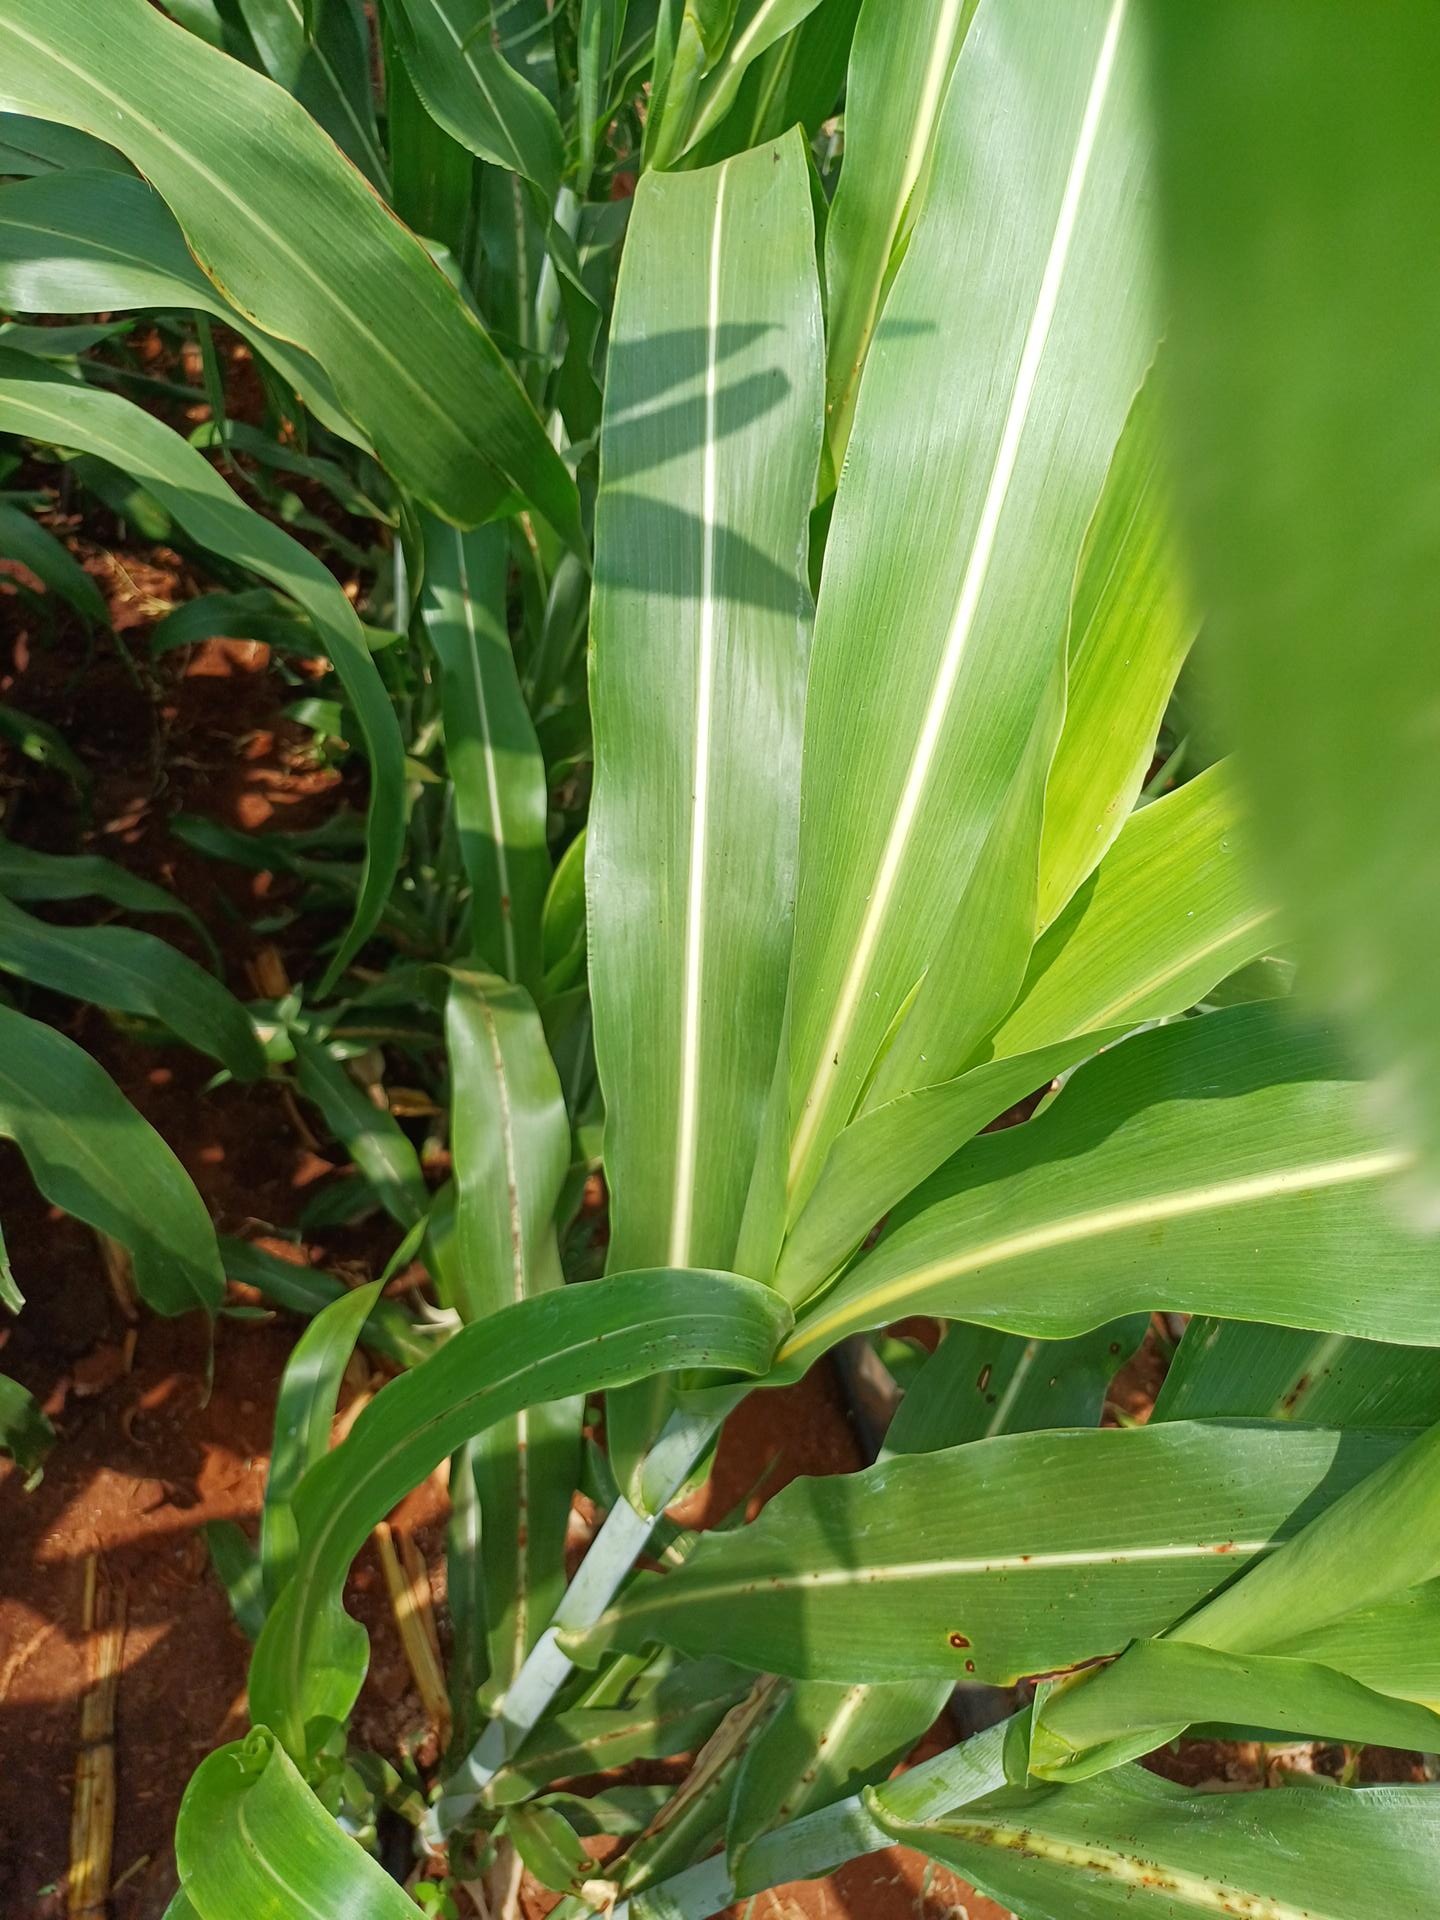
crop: sorghum
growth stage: vegetative
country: Kenya
